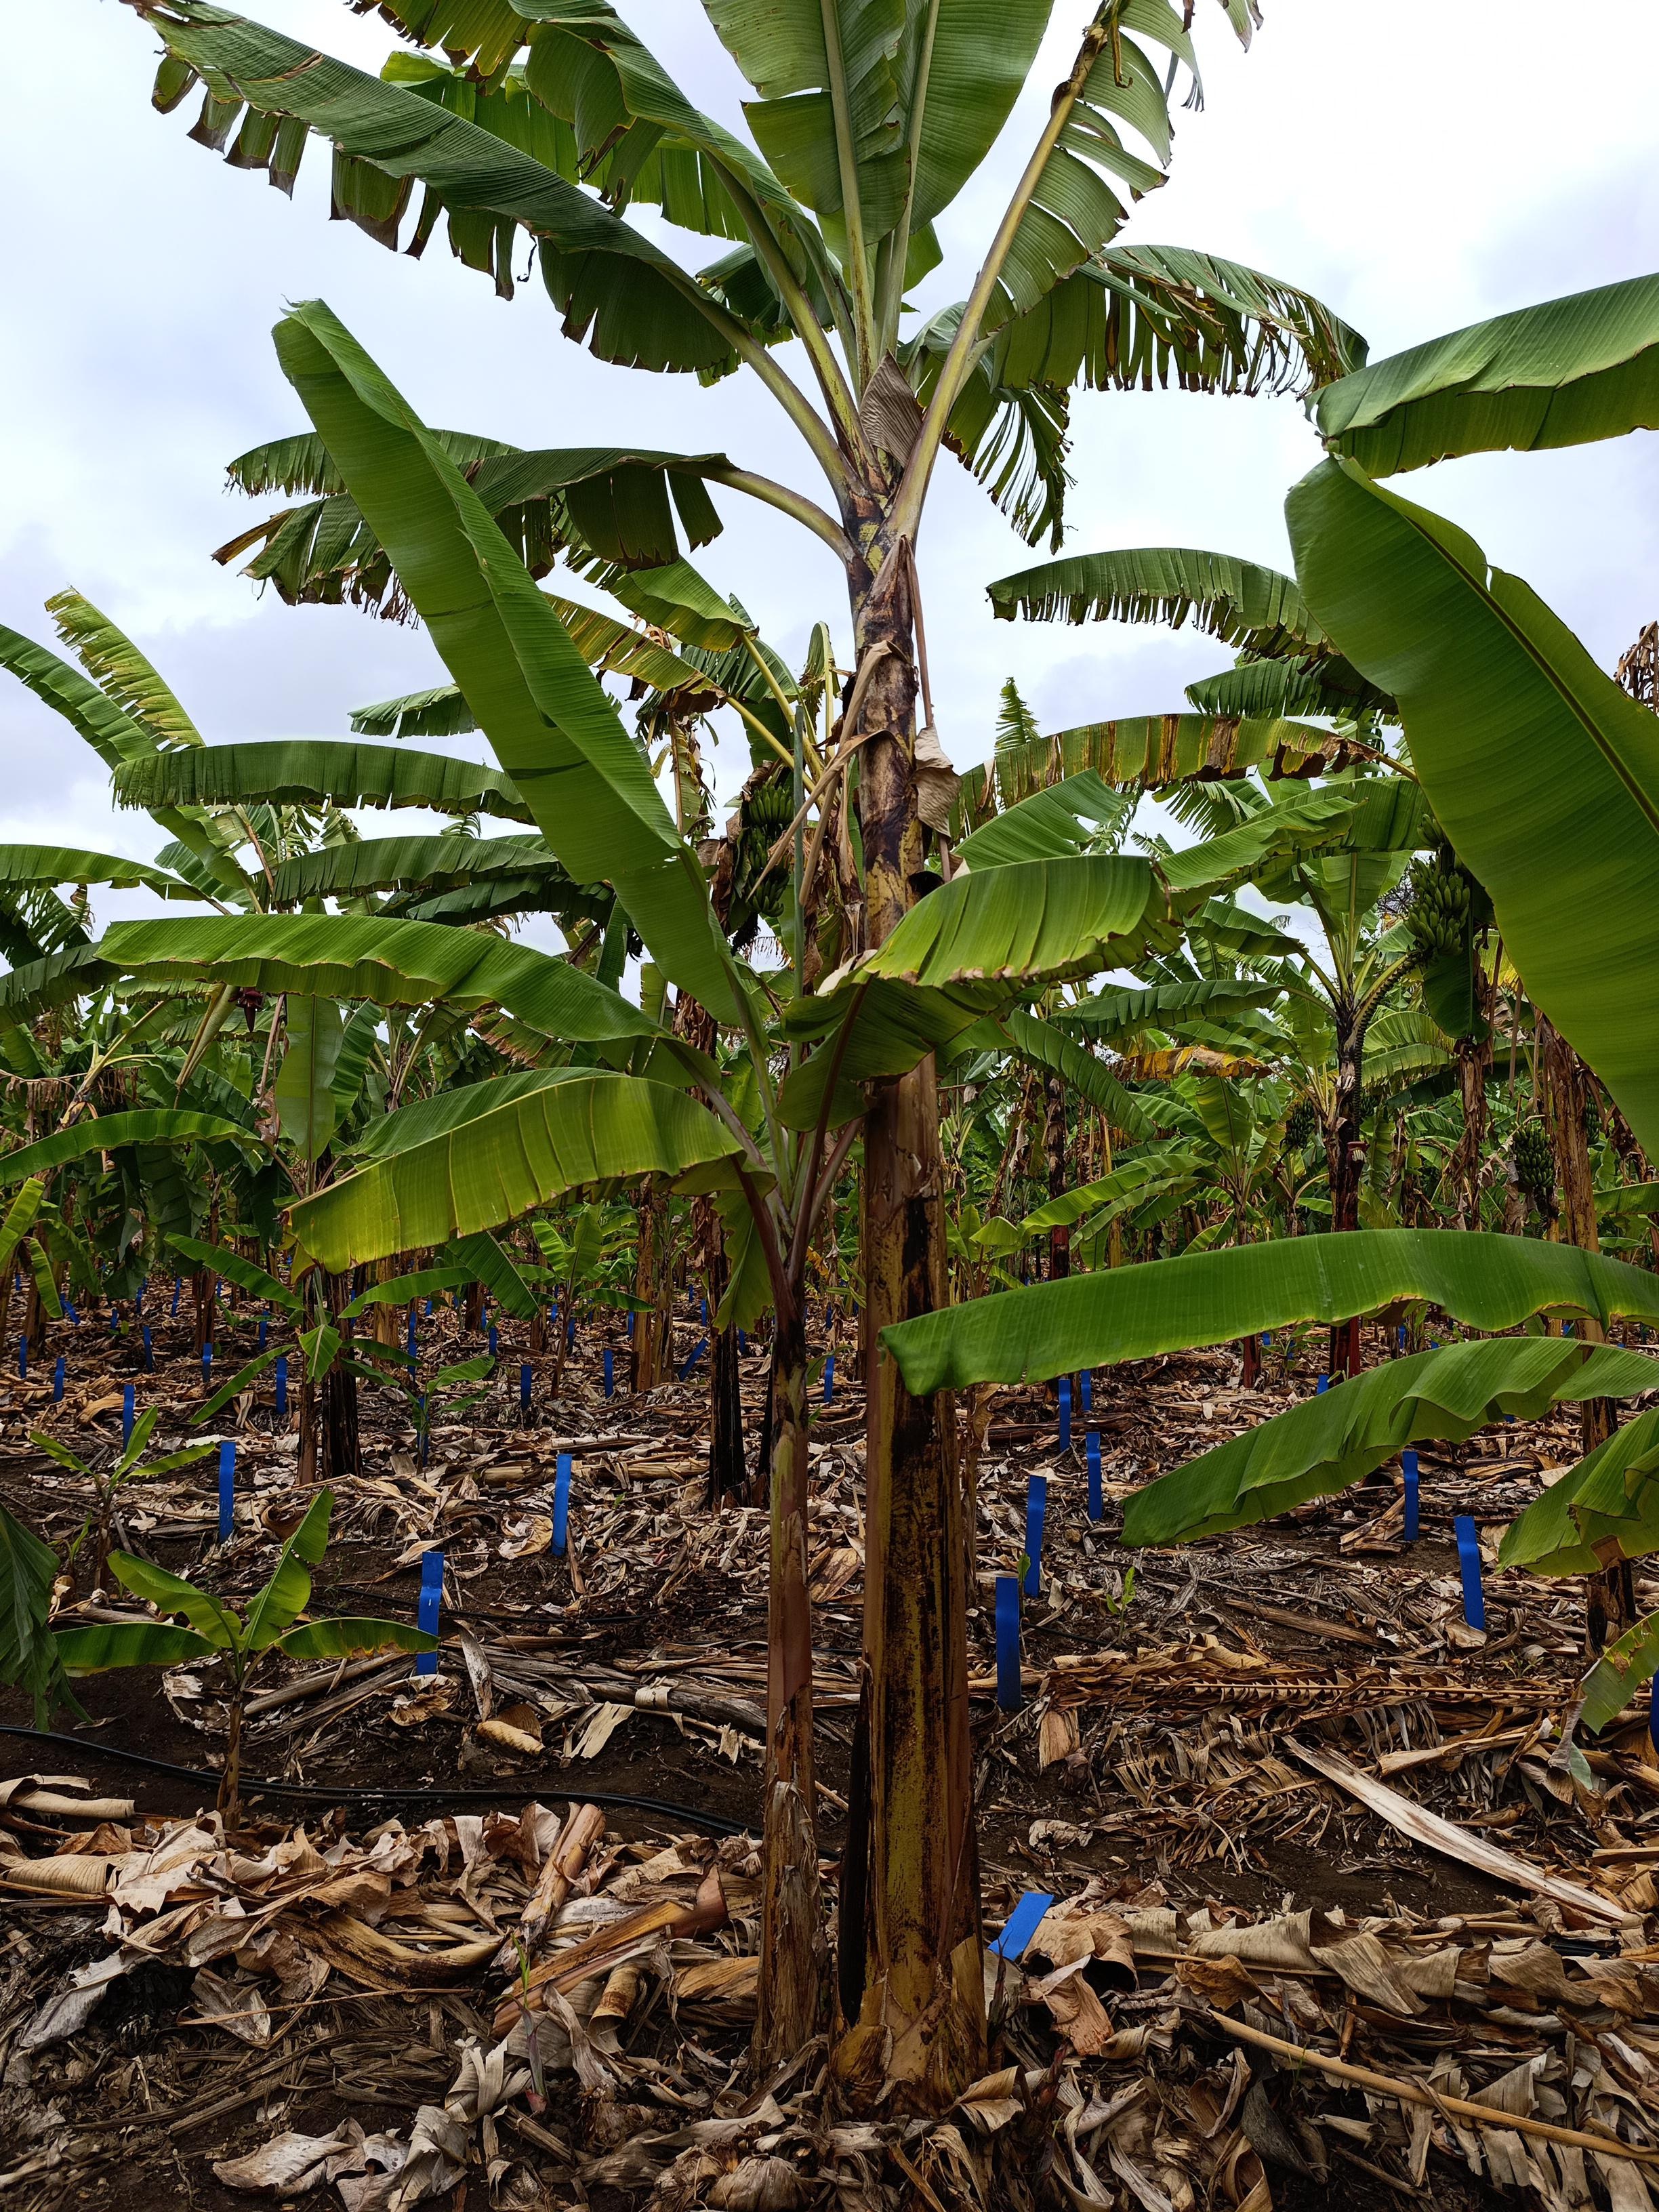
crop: banana
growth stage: vegetative
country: Tanzania
